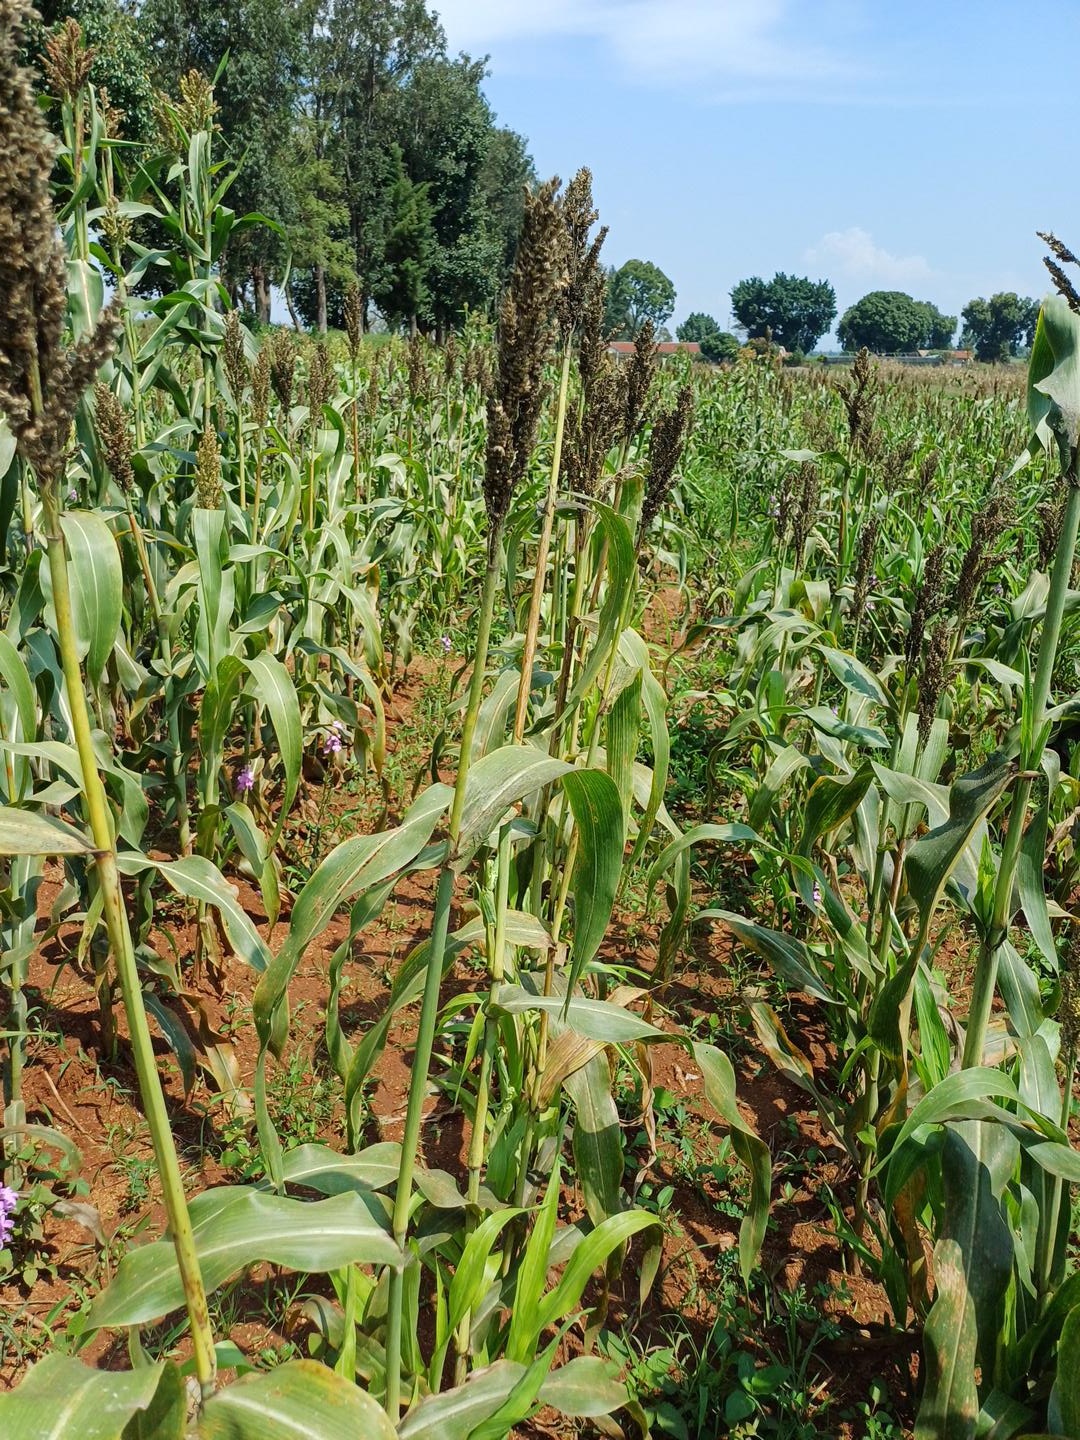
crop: sorghum
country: Kenya
